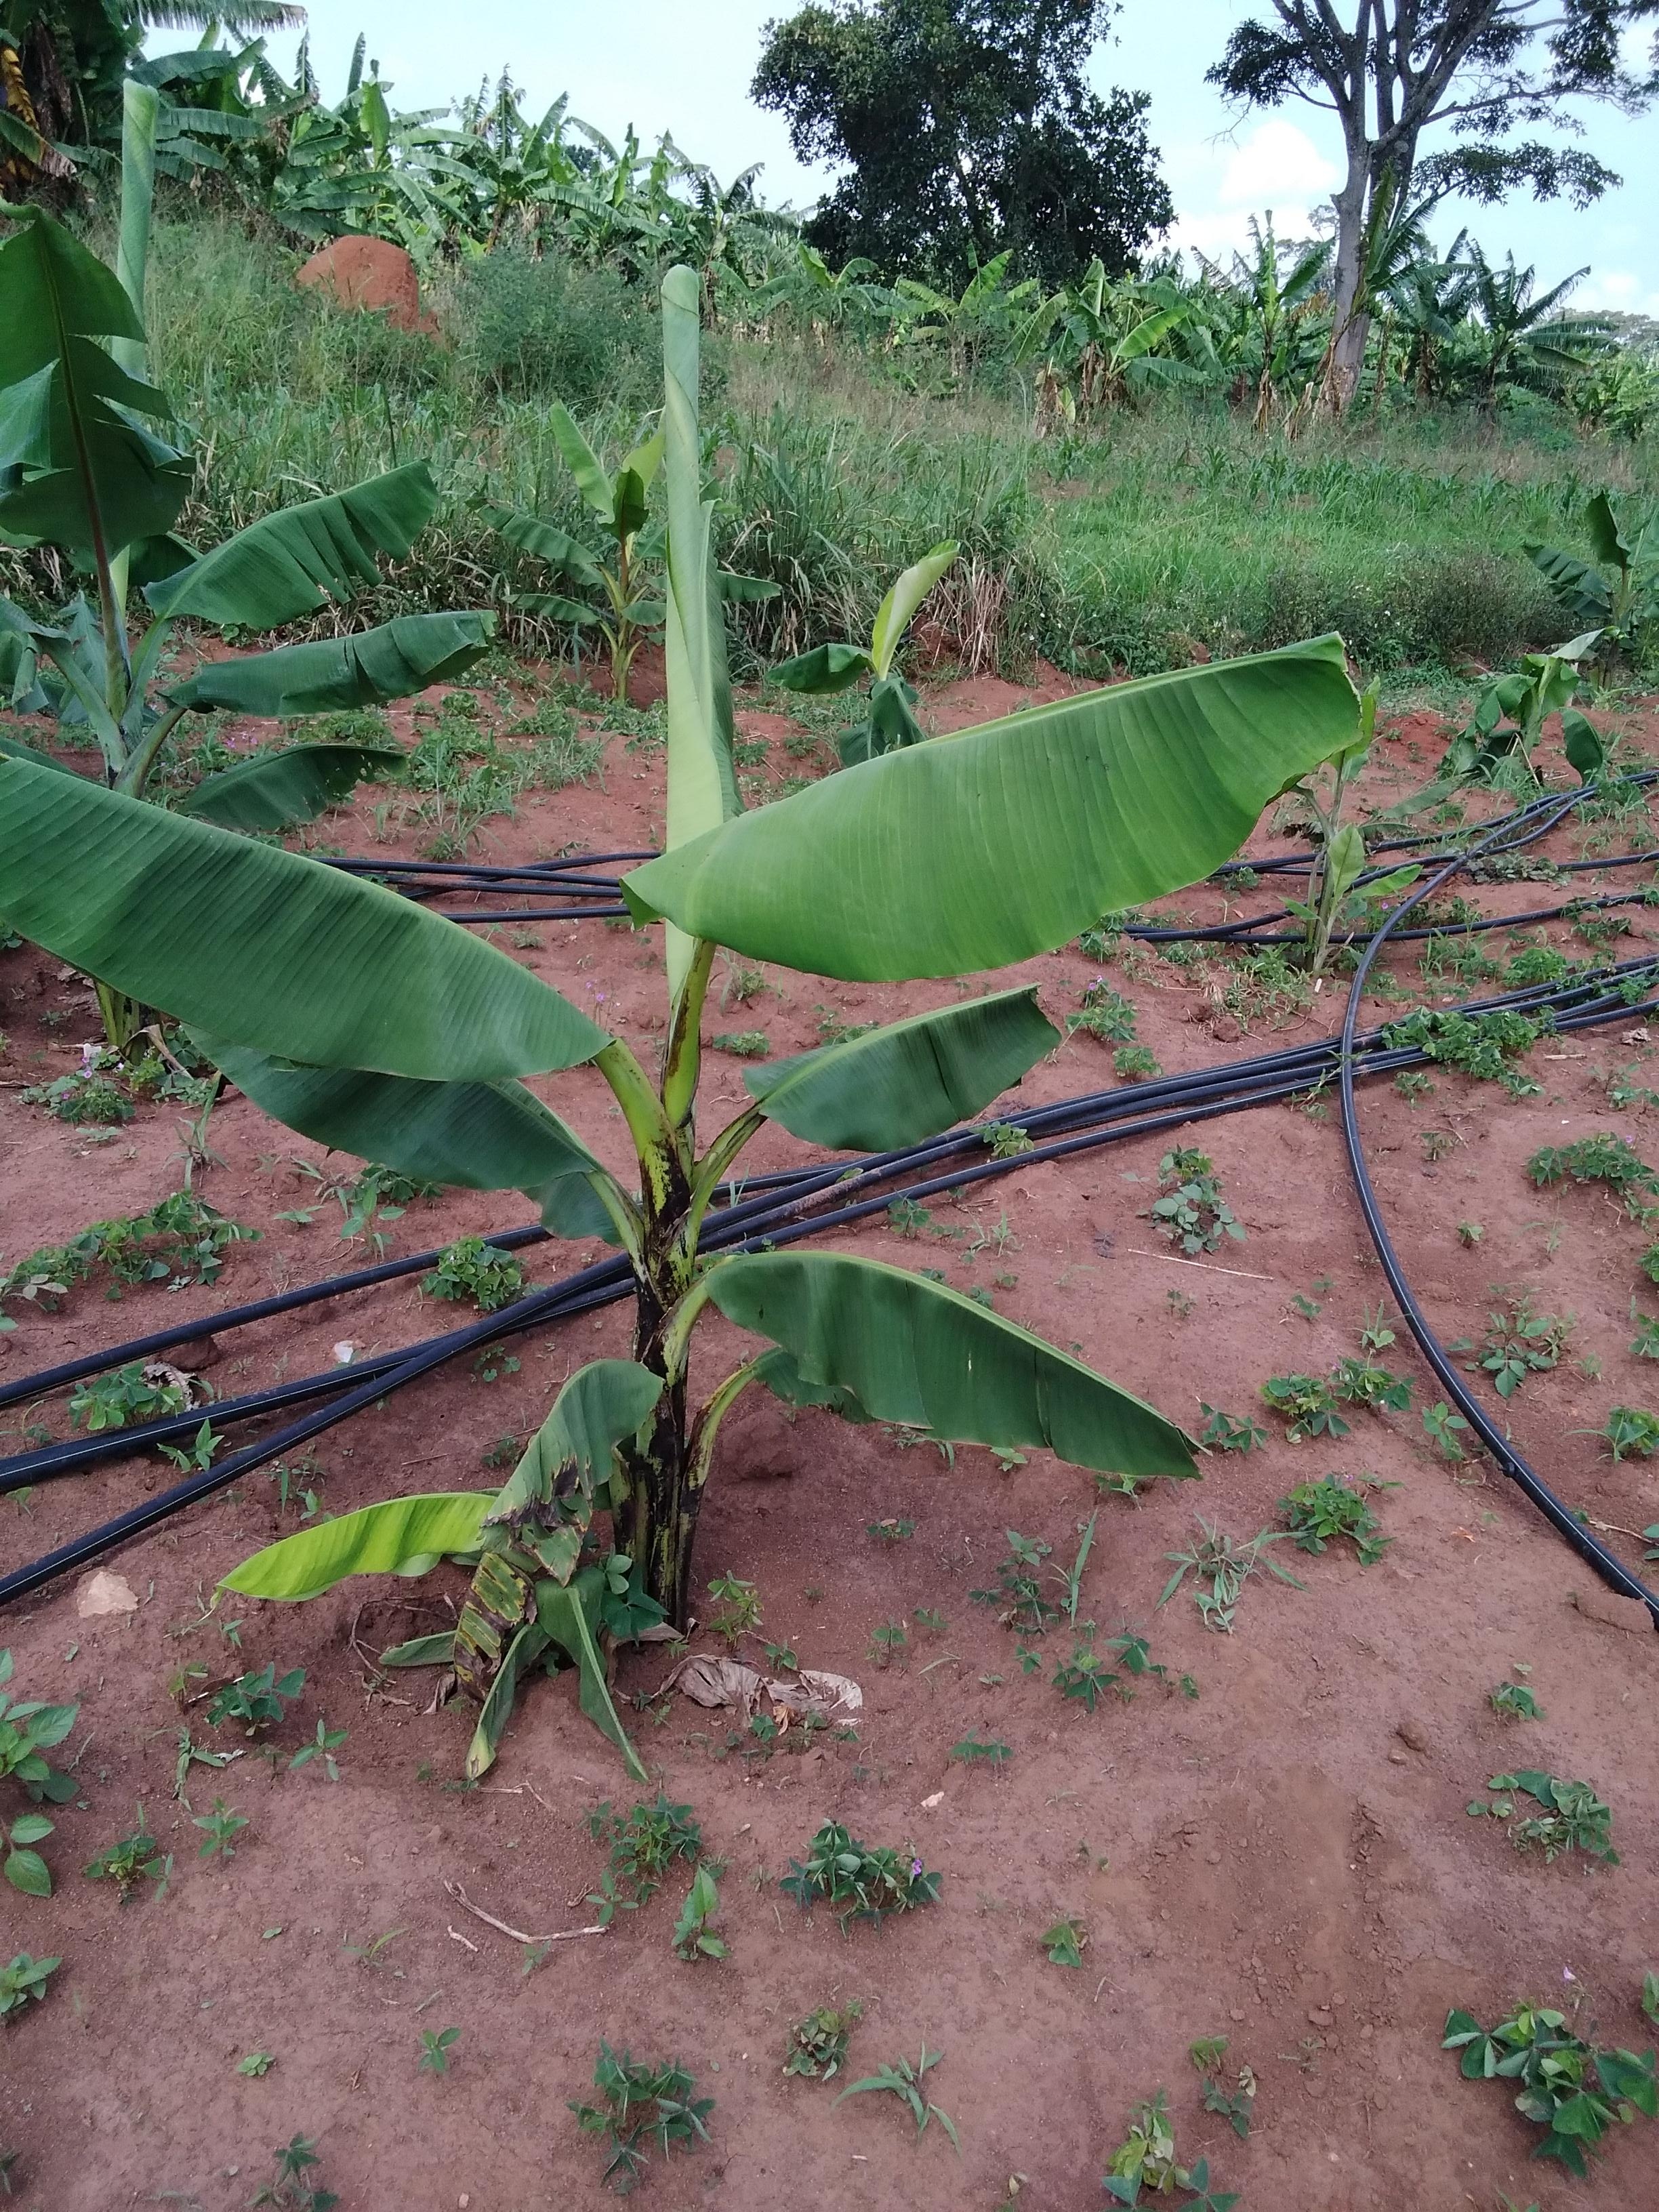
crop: banana
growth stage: vegetative
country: Uganda
